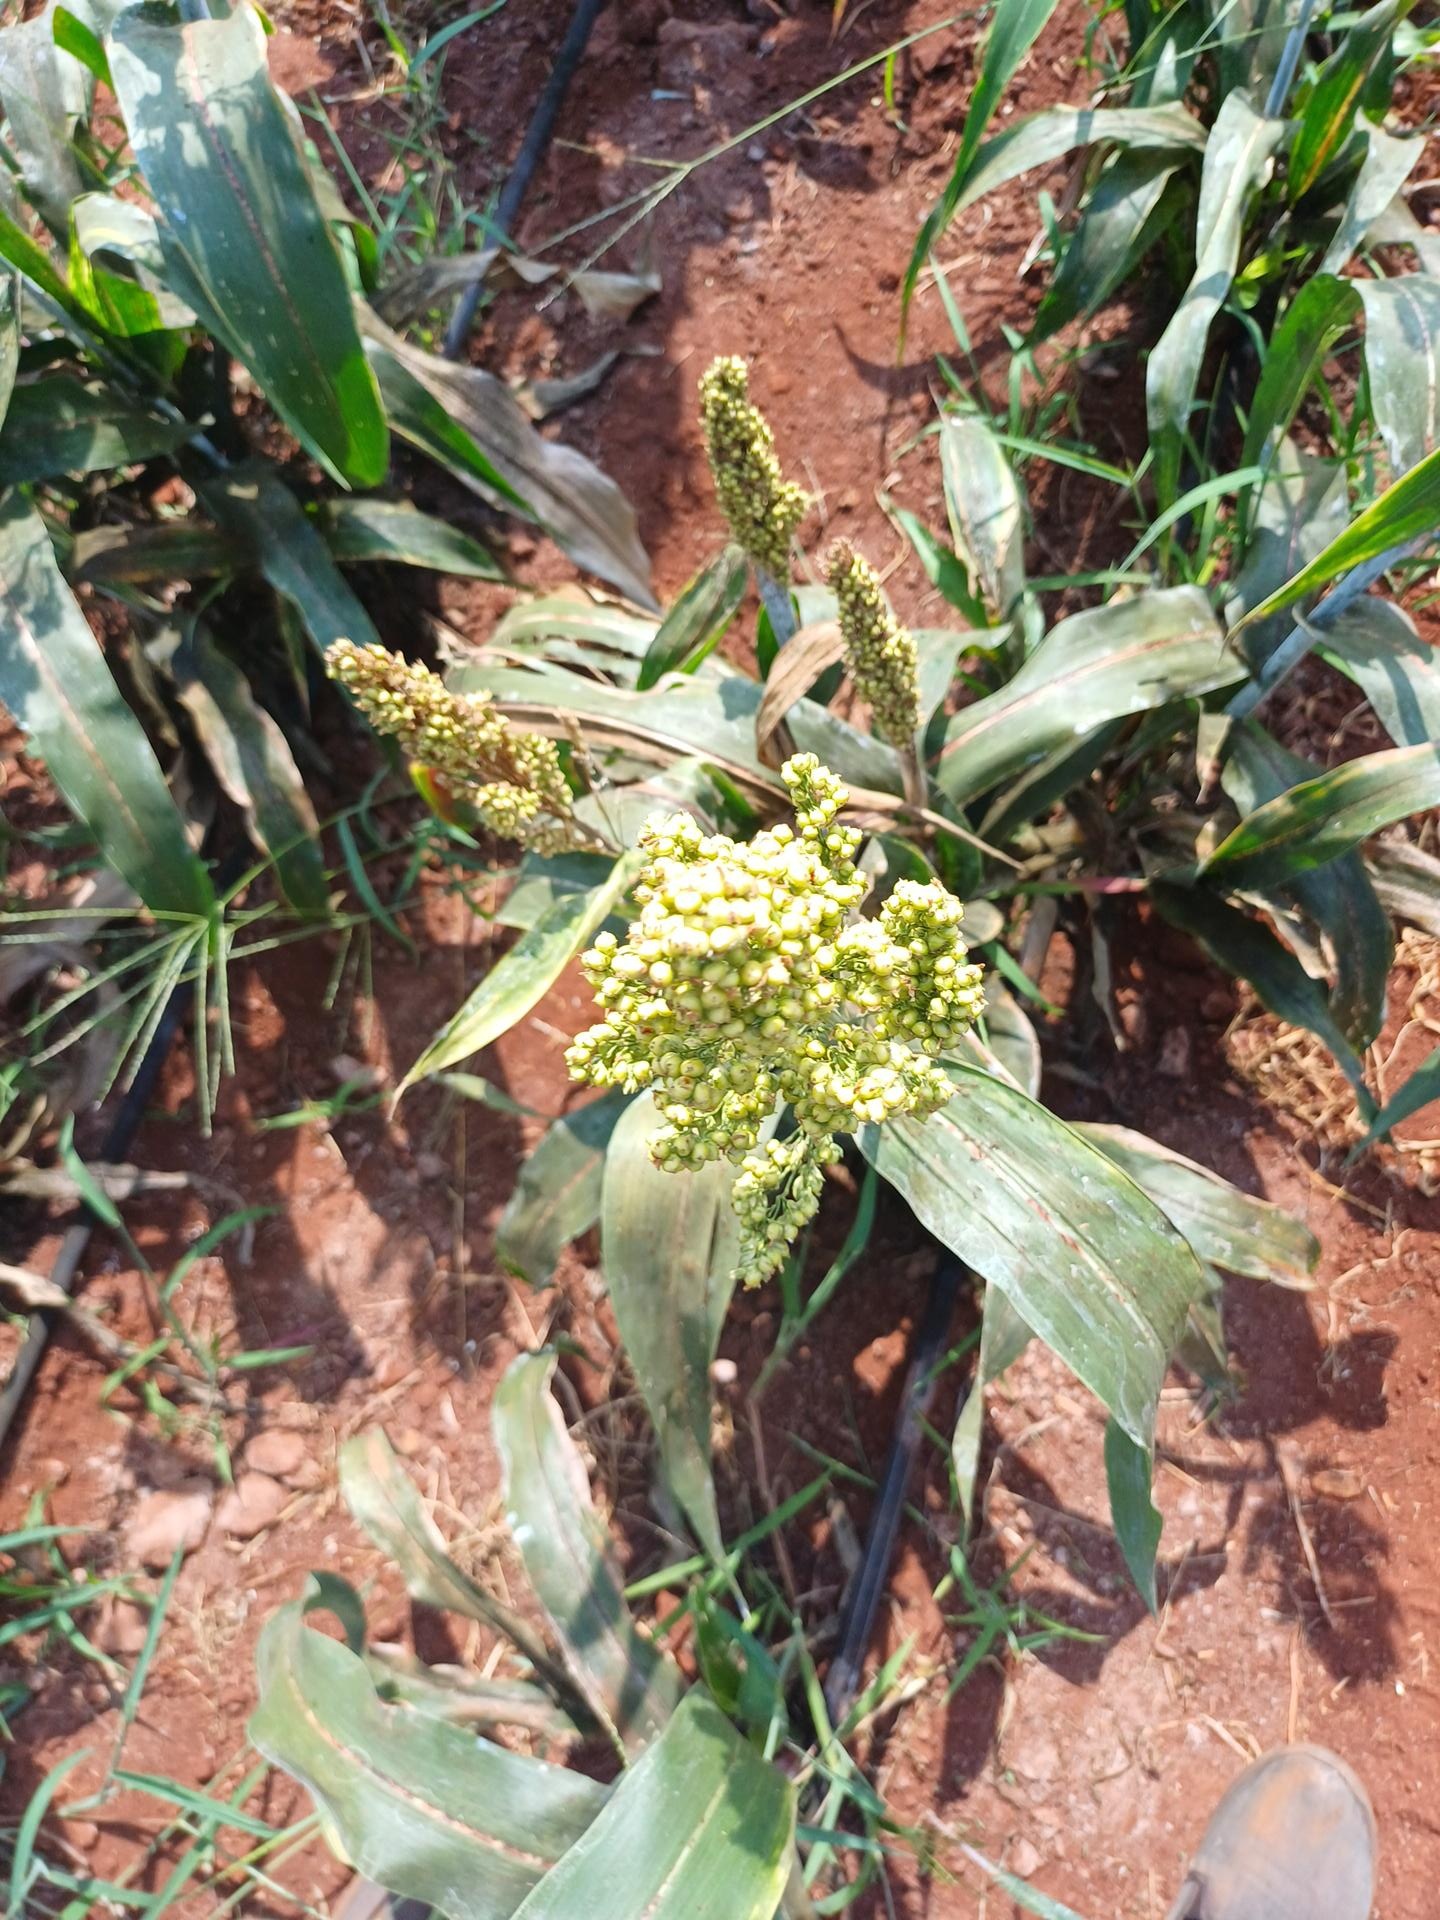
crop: finger millet
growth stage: maturity
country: Kenya
